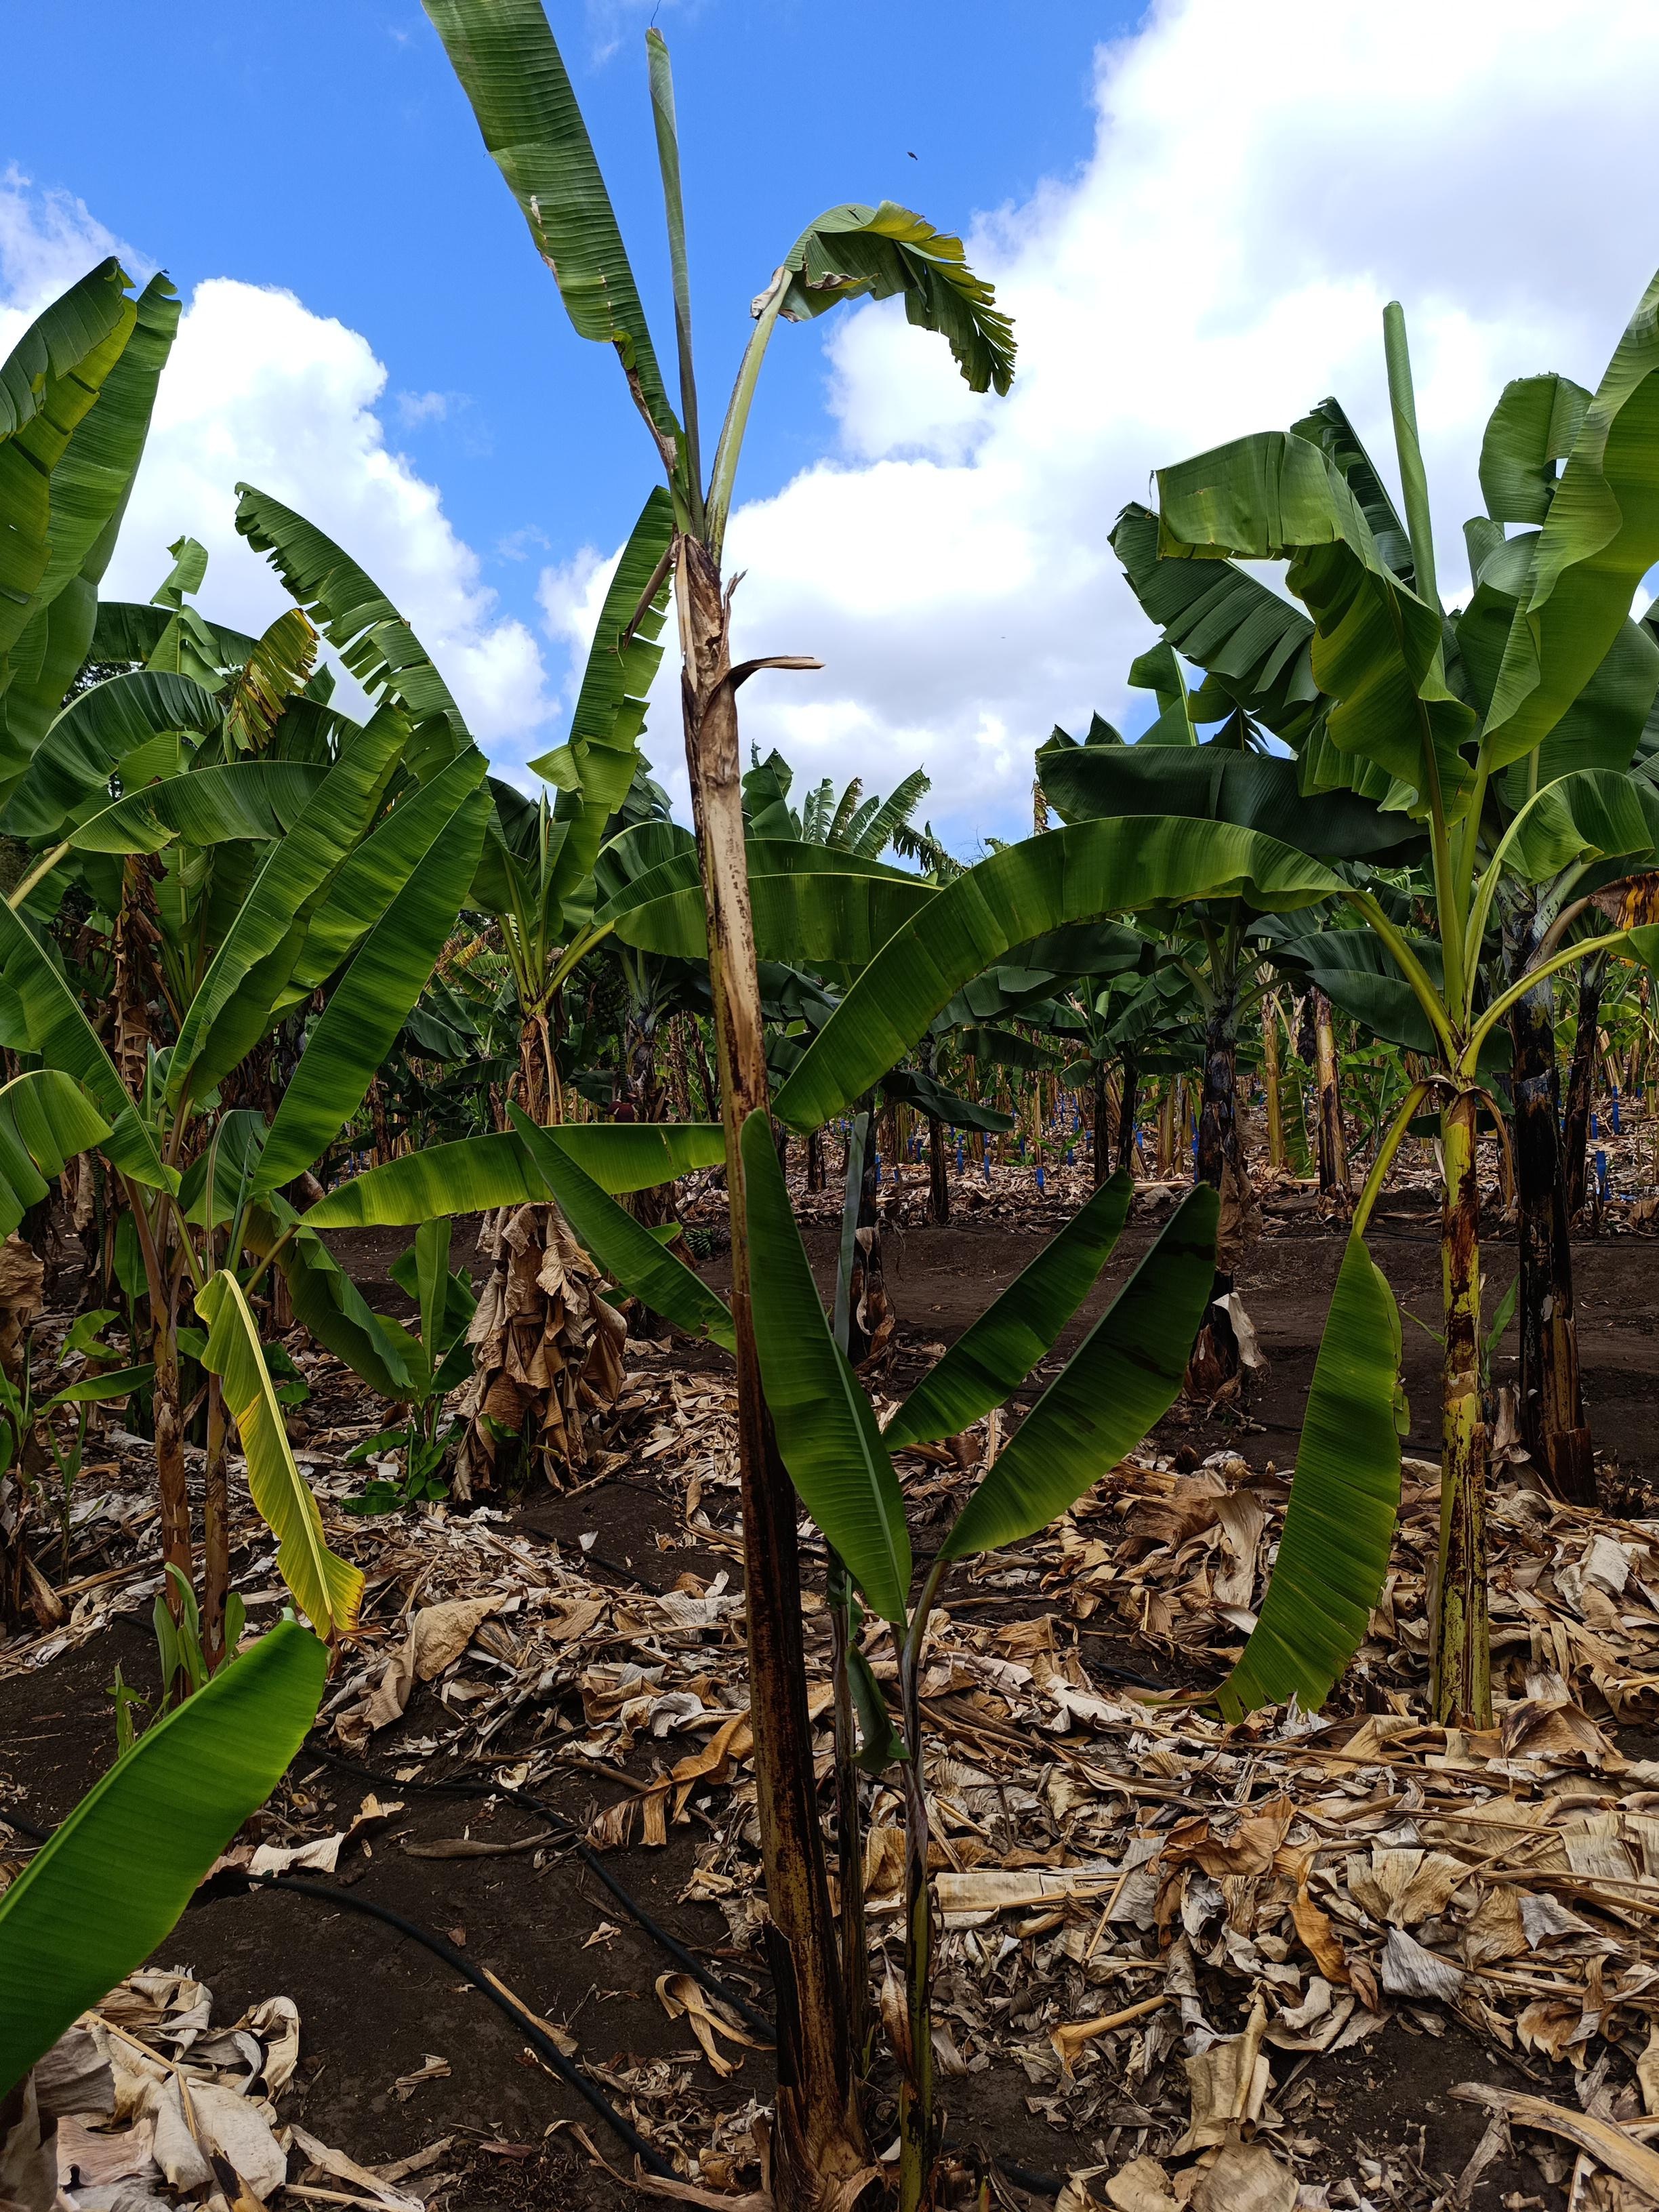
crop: banana
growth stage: vegetative
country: Tanzania
